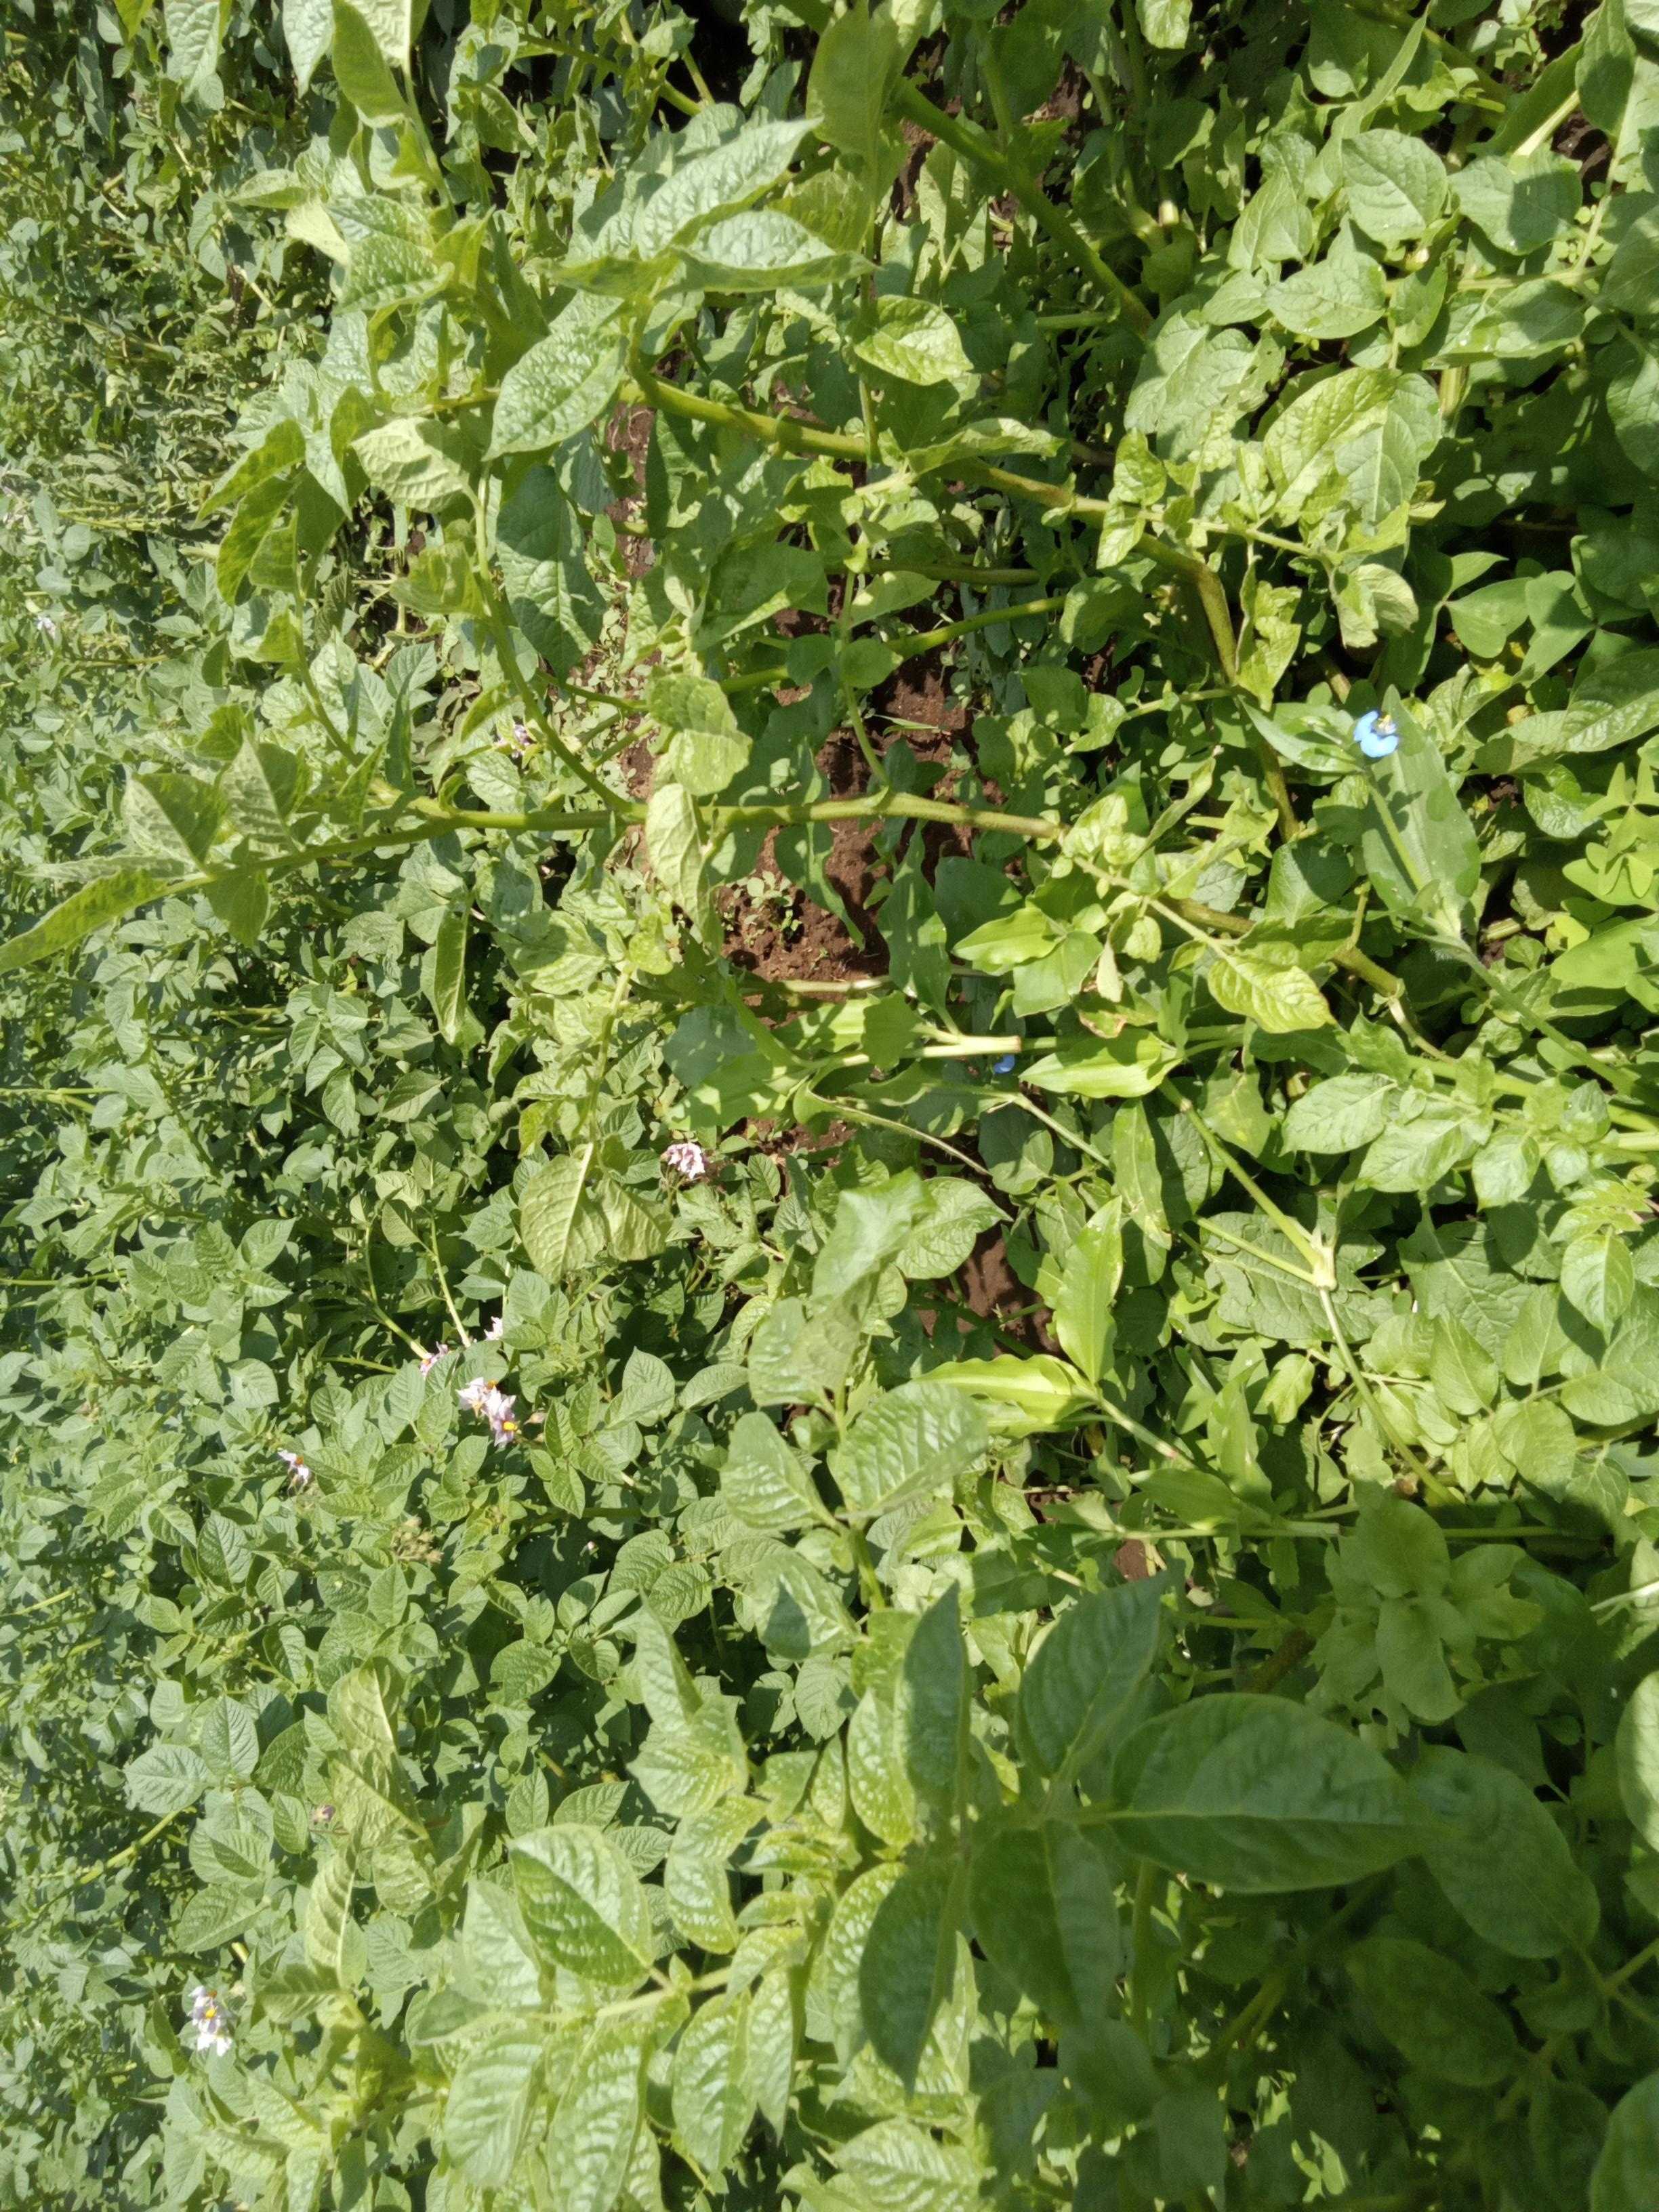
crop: potato
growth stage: vegetative
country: Kenya
